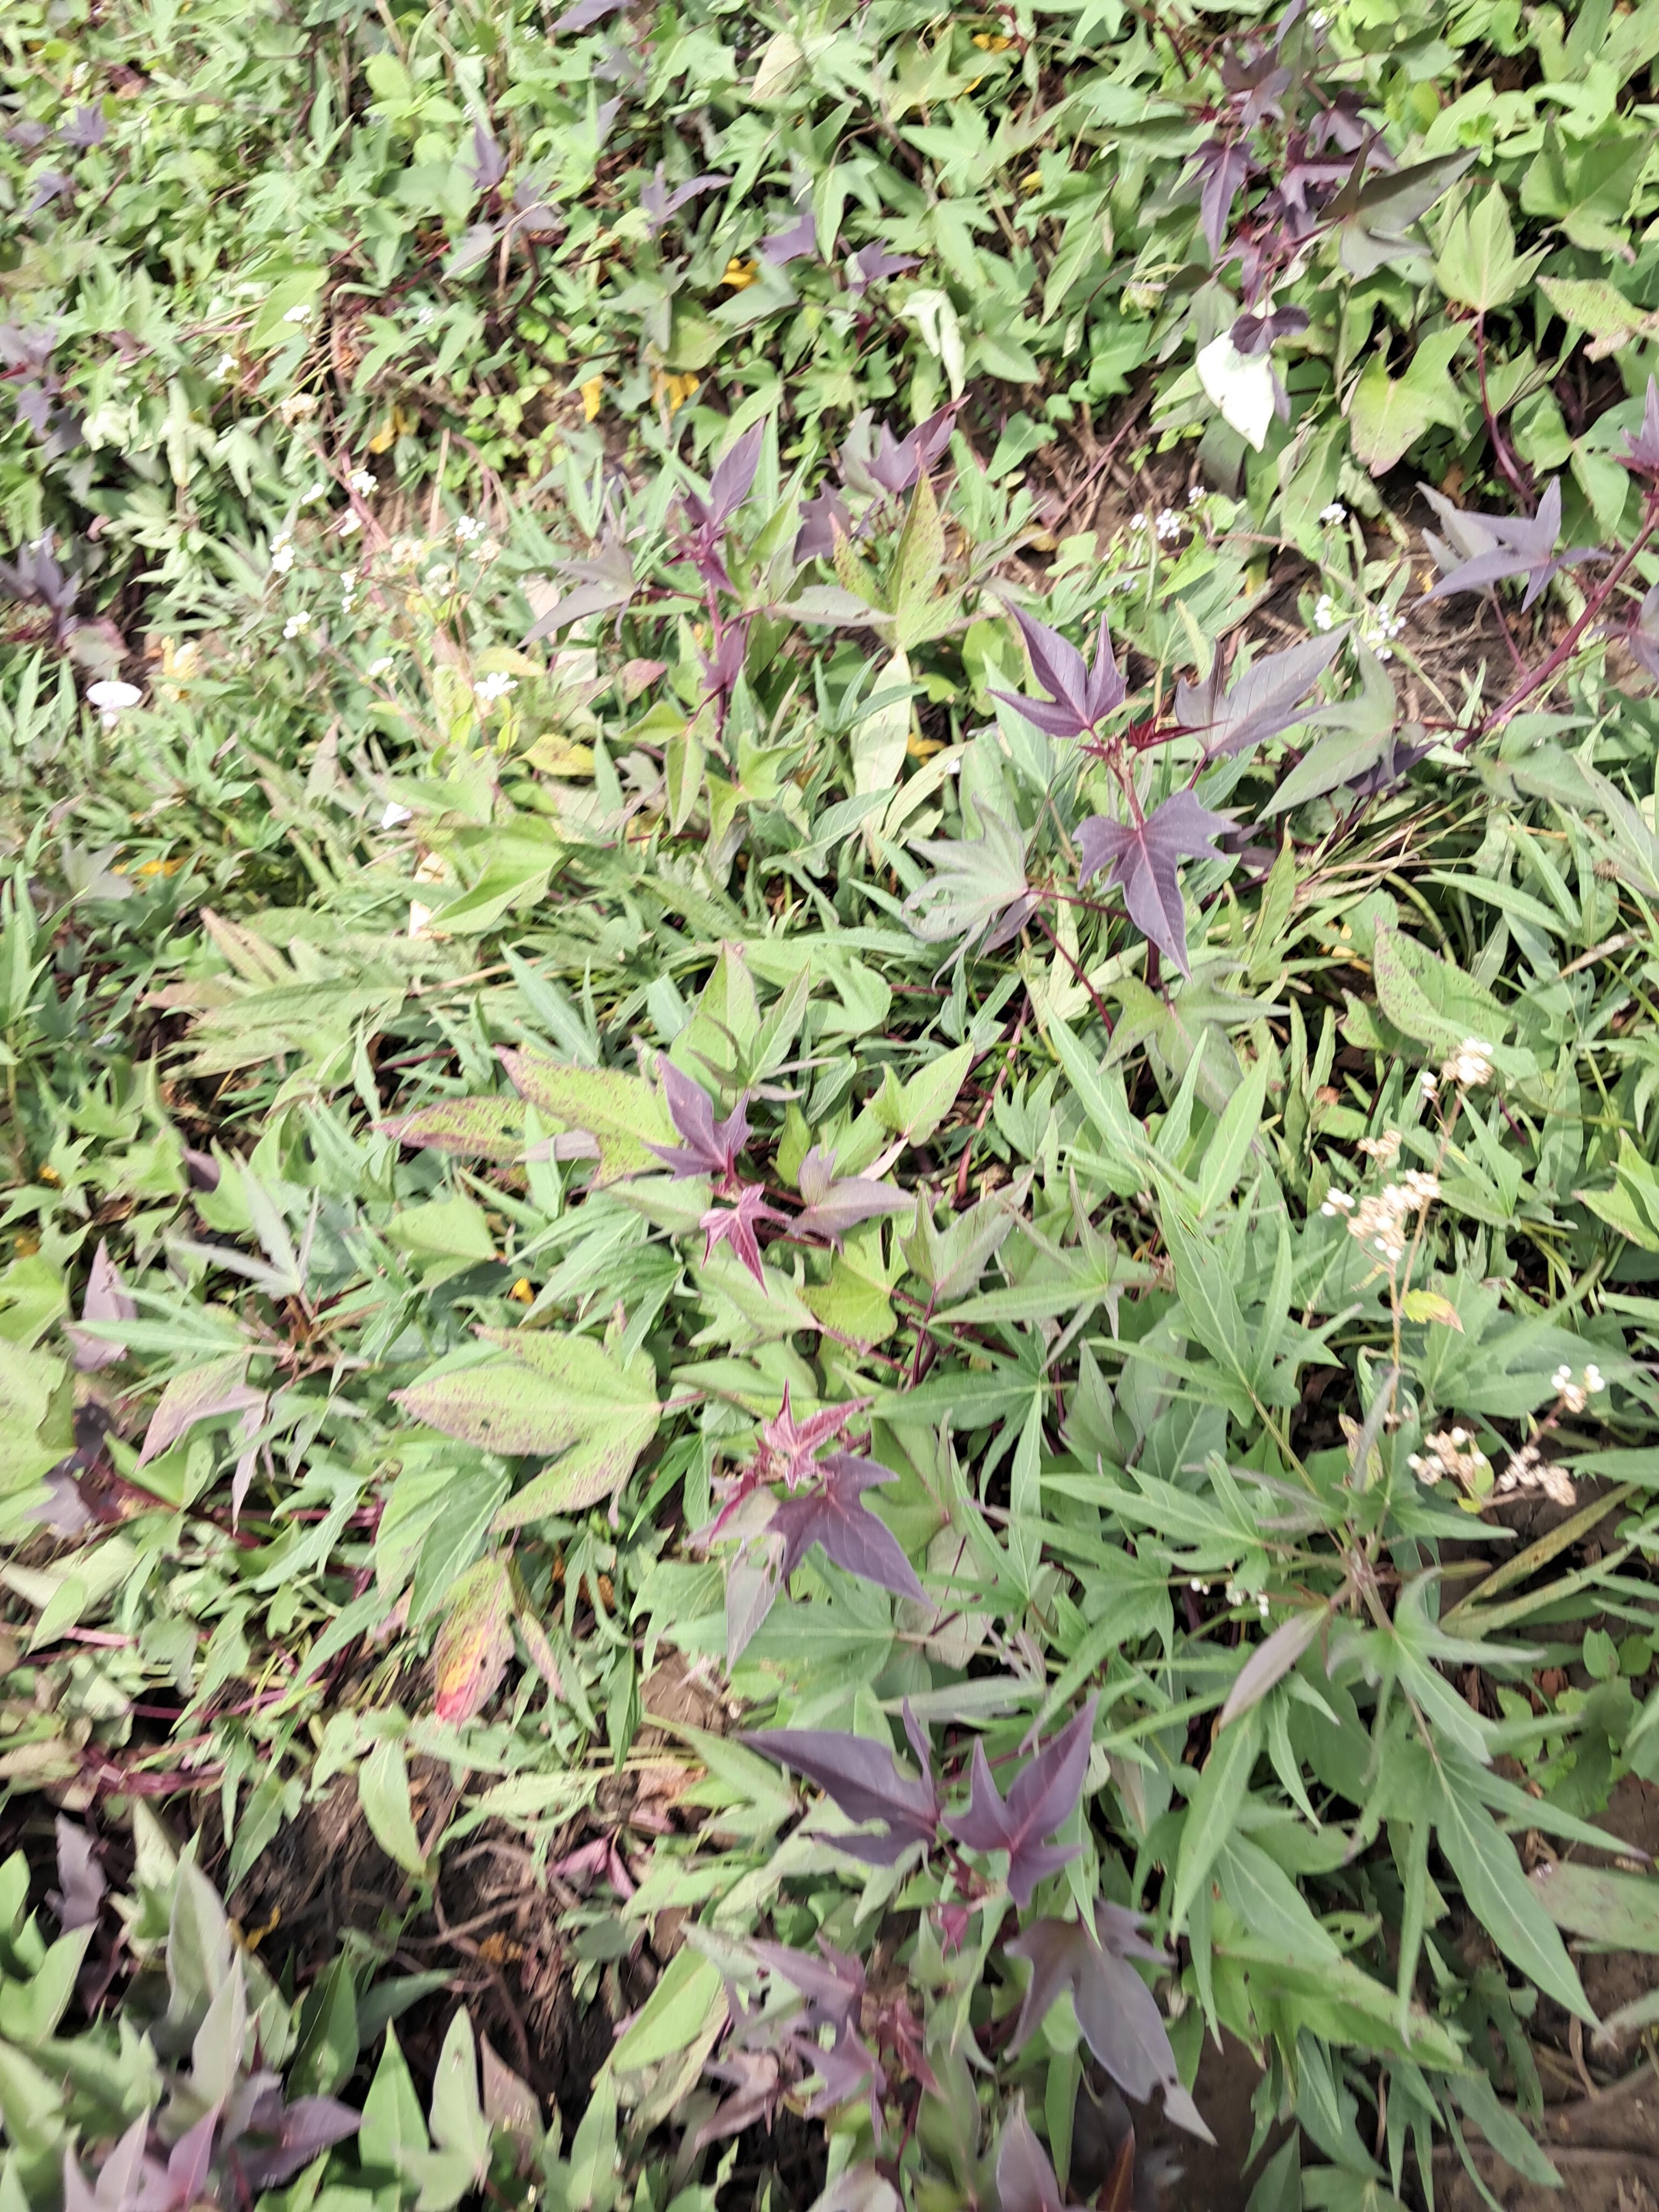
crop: sweet potato
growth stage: flowering
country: Tanzania
